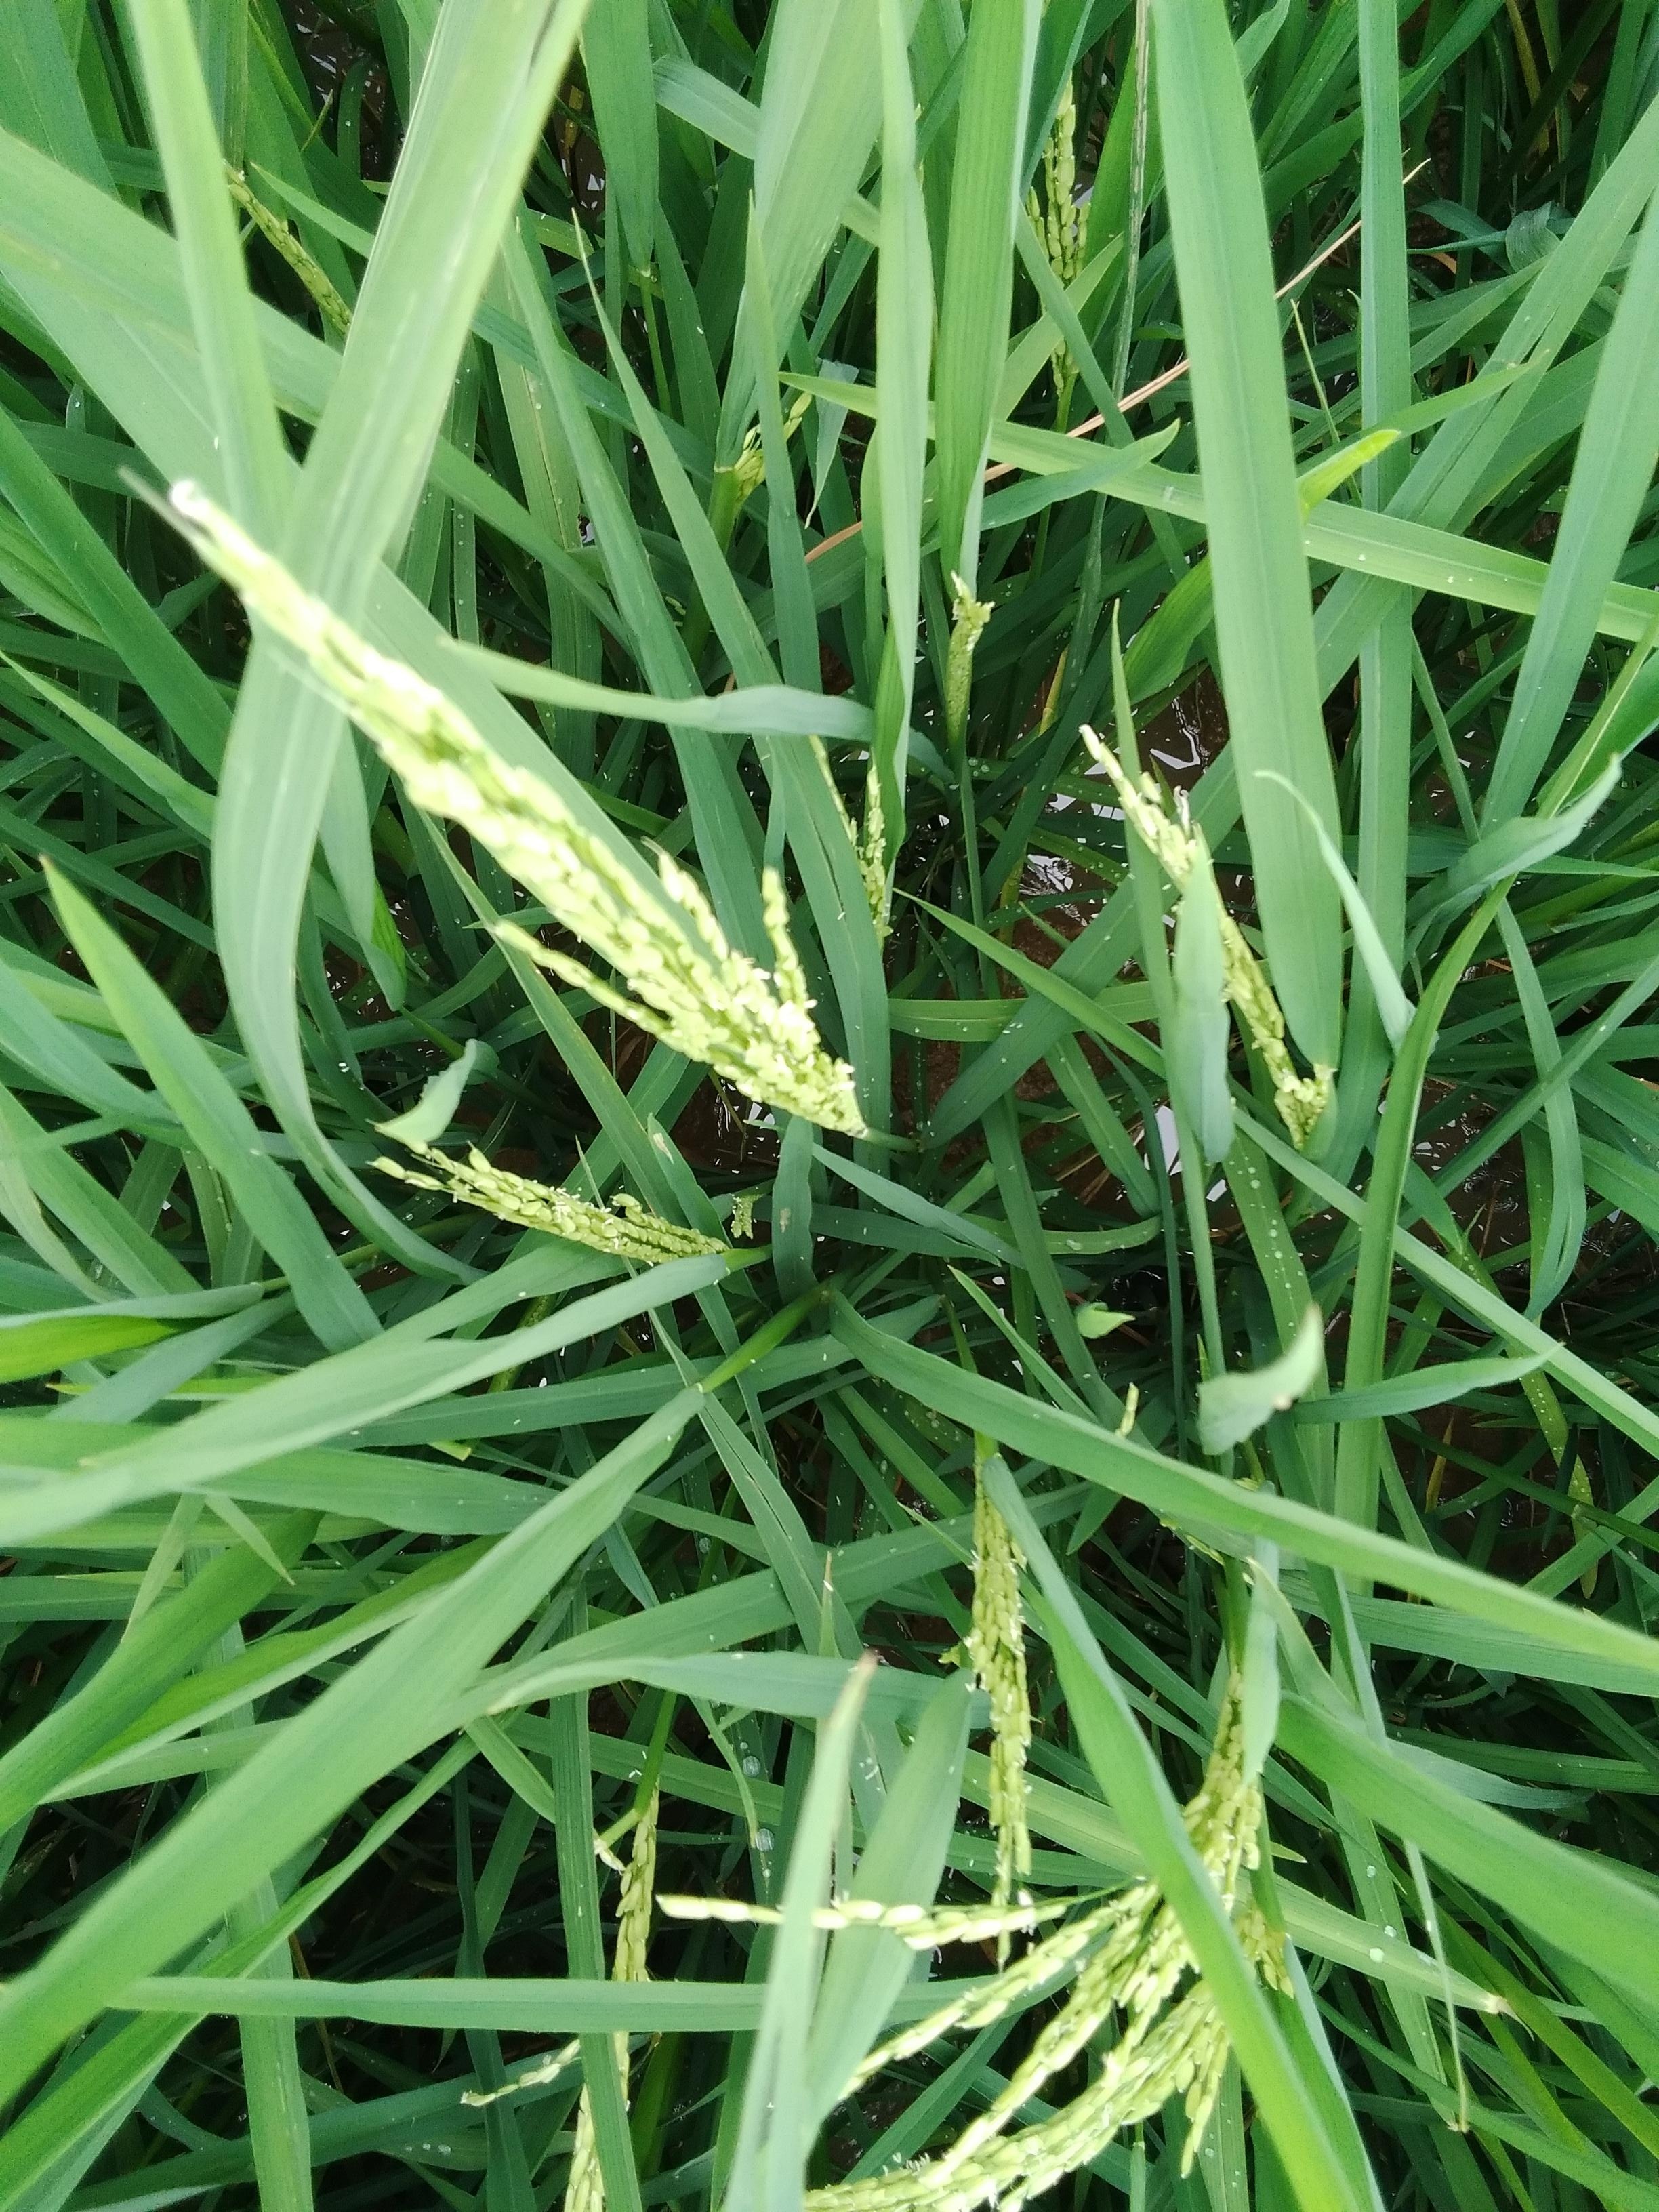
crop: rice
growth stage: flowering
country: Nigeria
